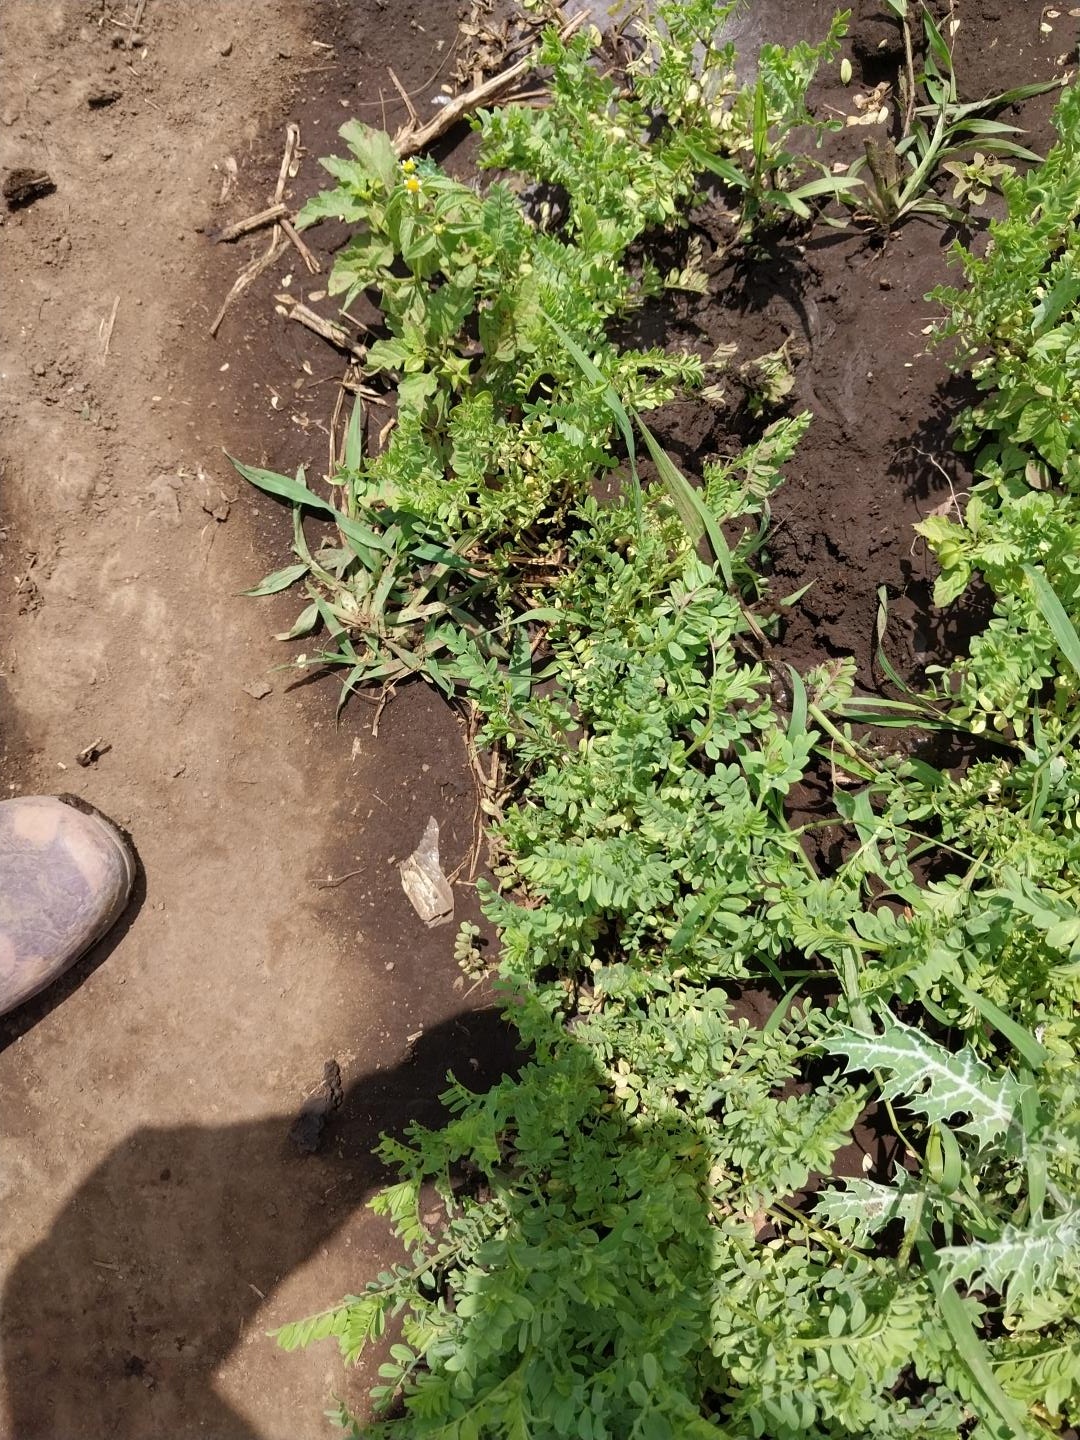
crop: lentil
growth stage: vegetative
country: Tanzania
